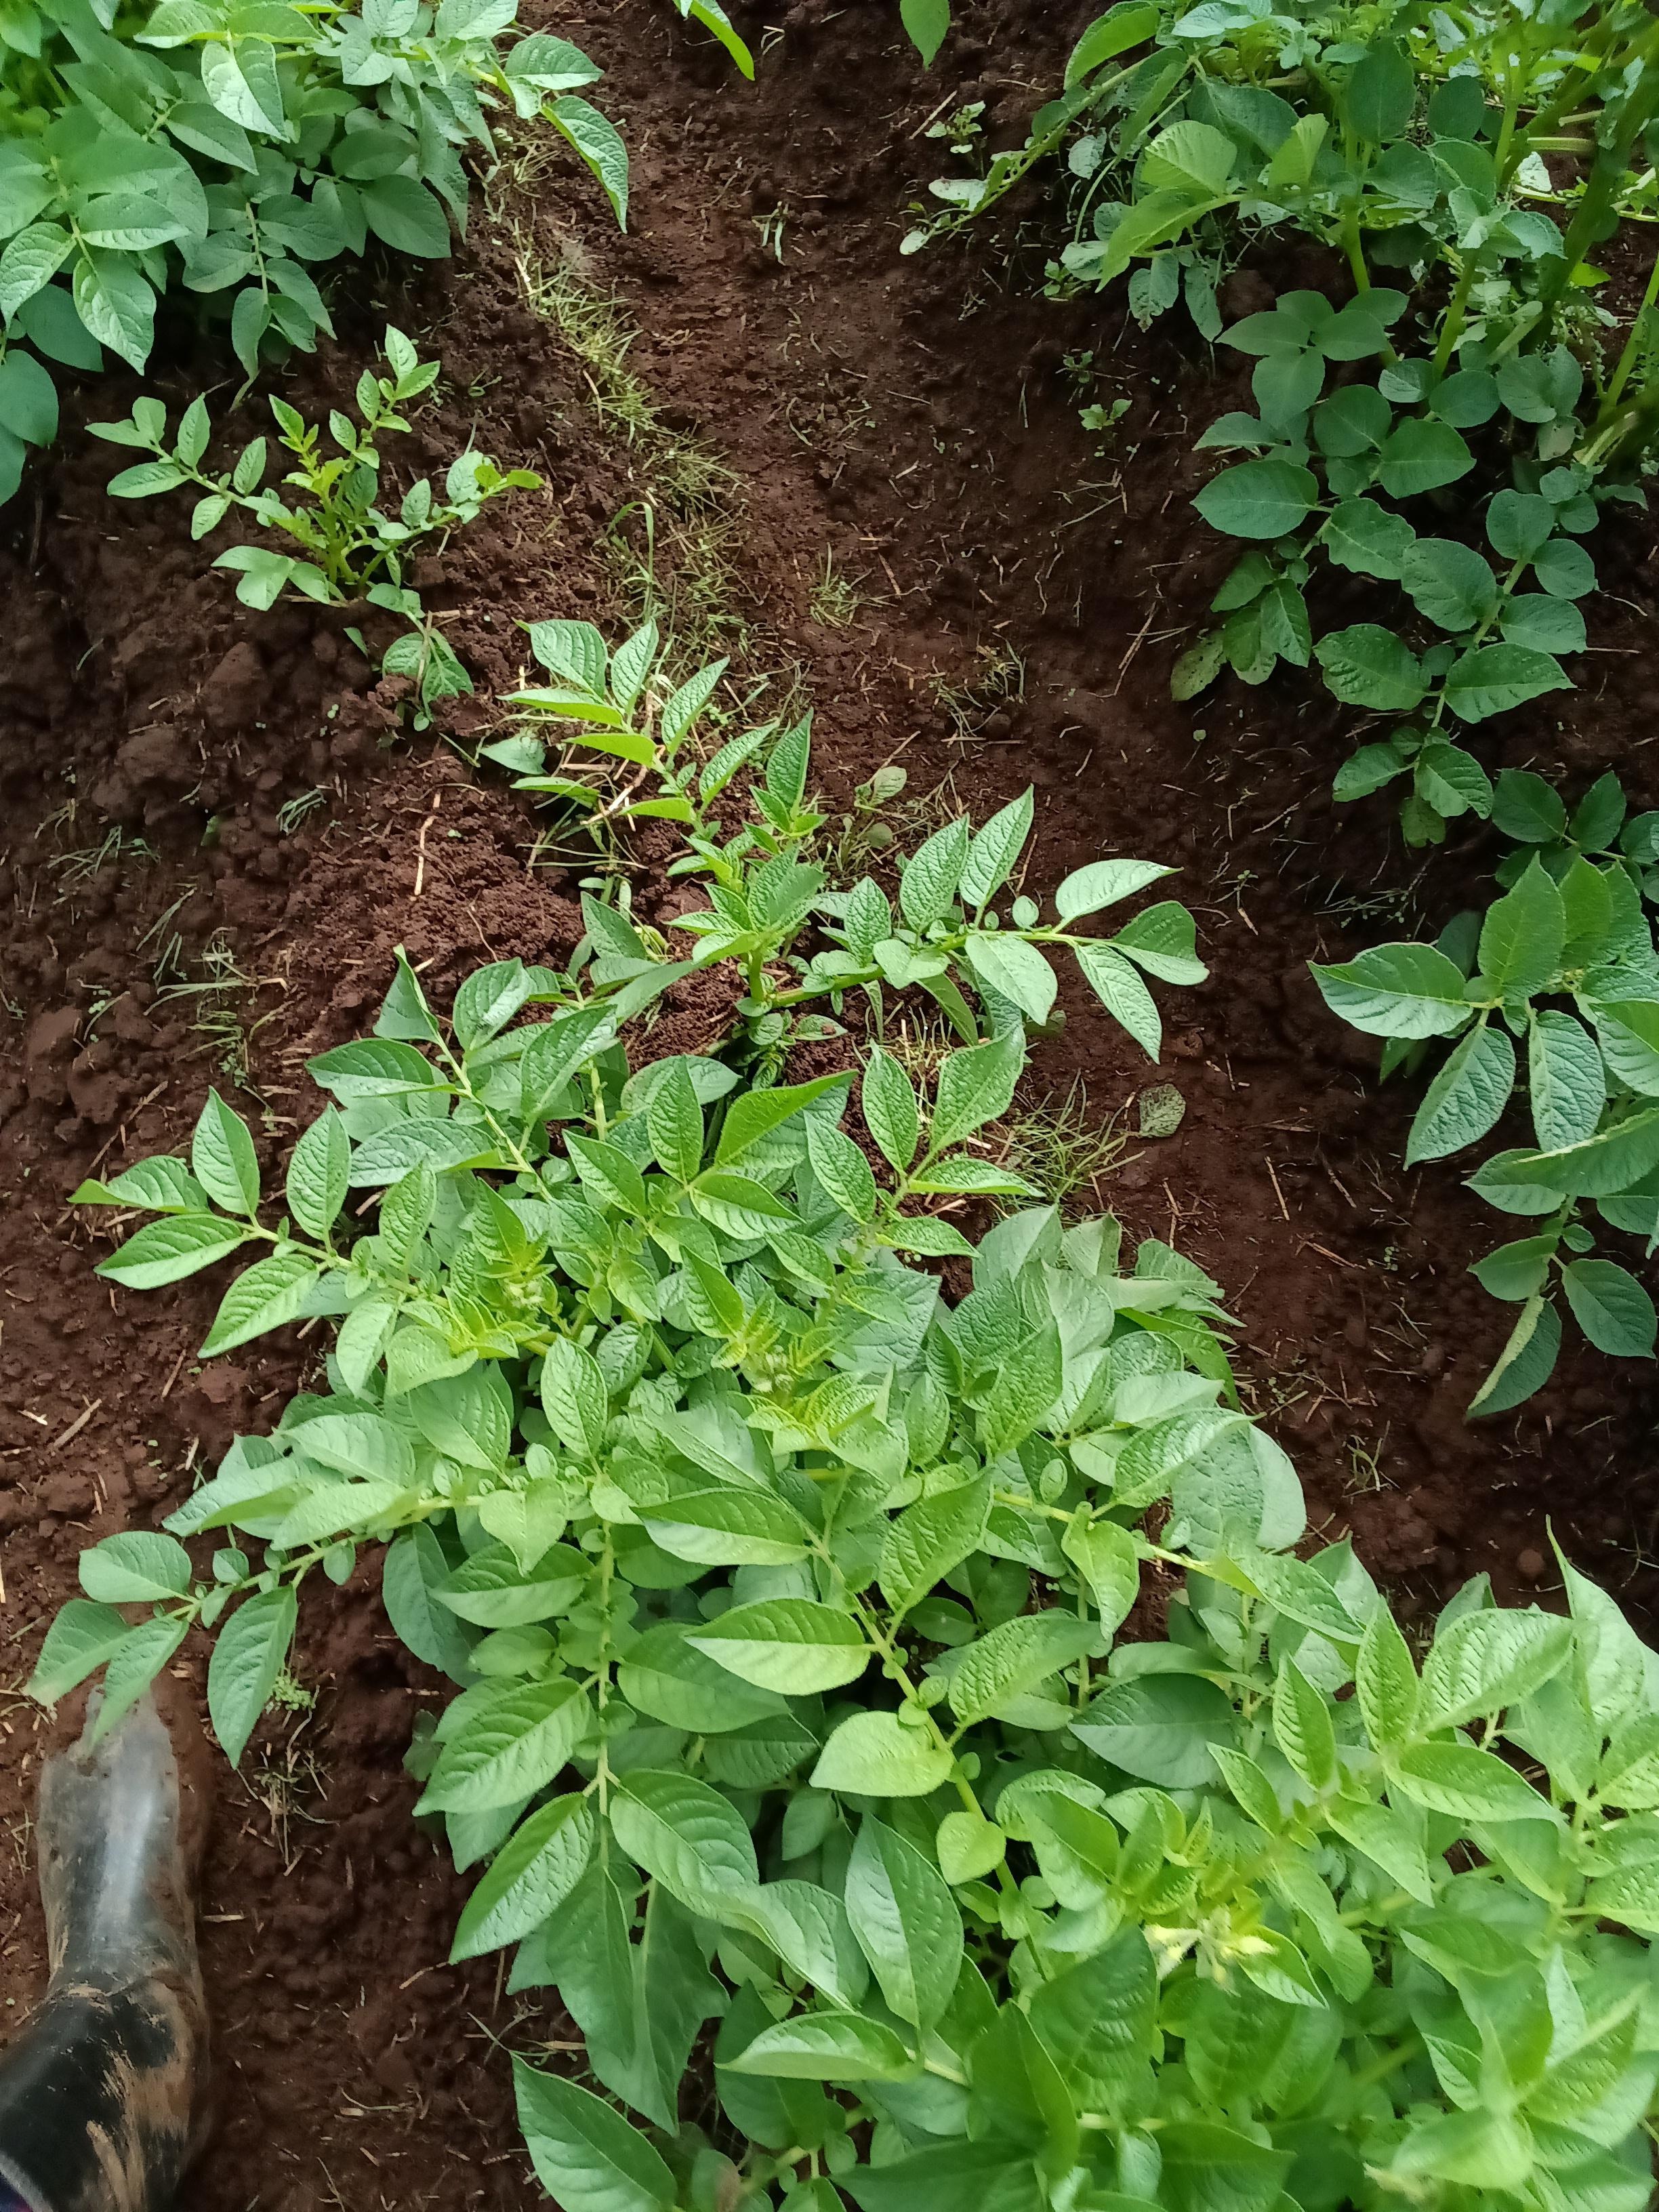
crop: potato
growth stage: vegetative
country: Kenya
